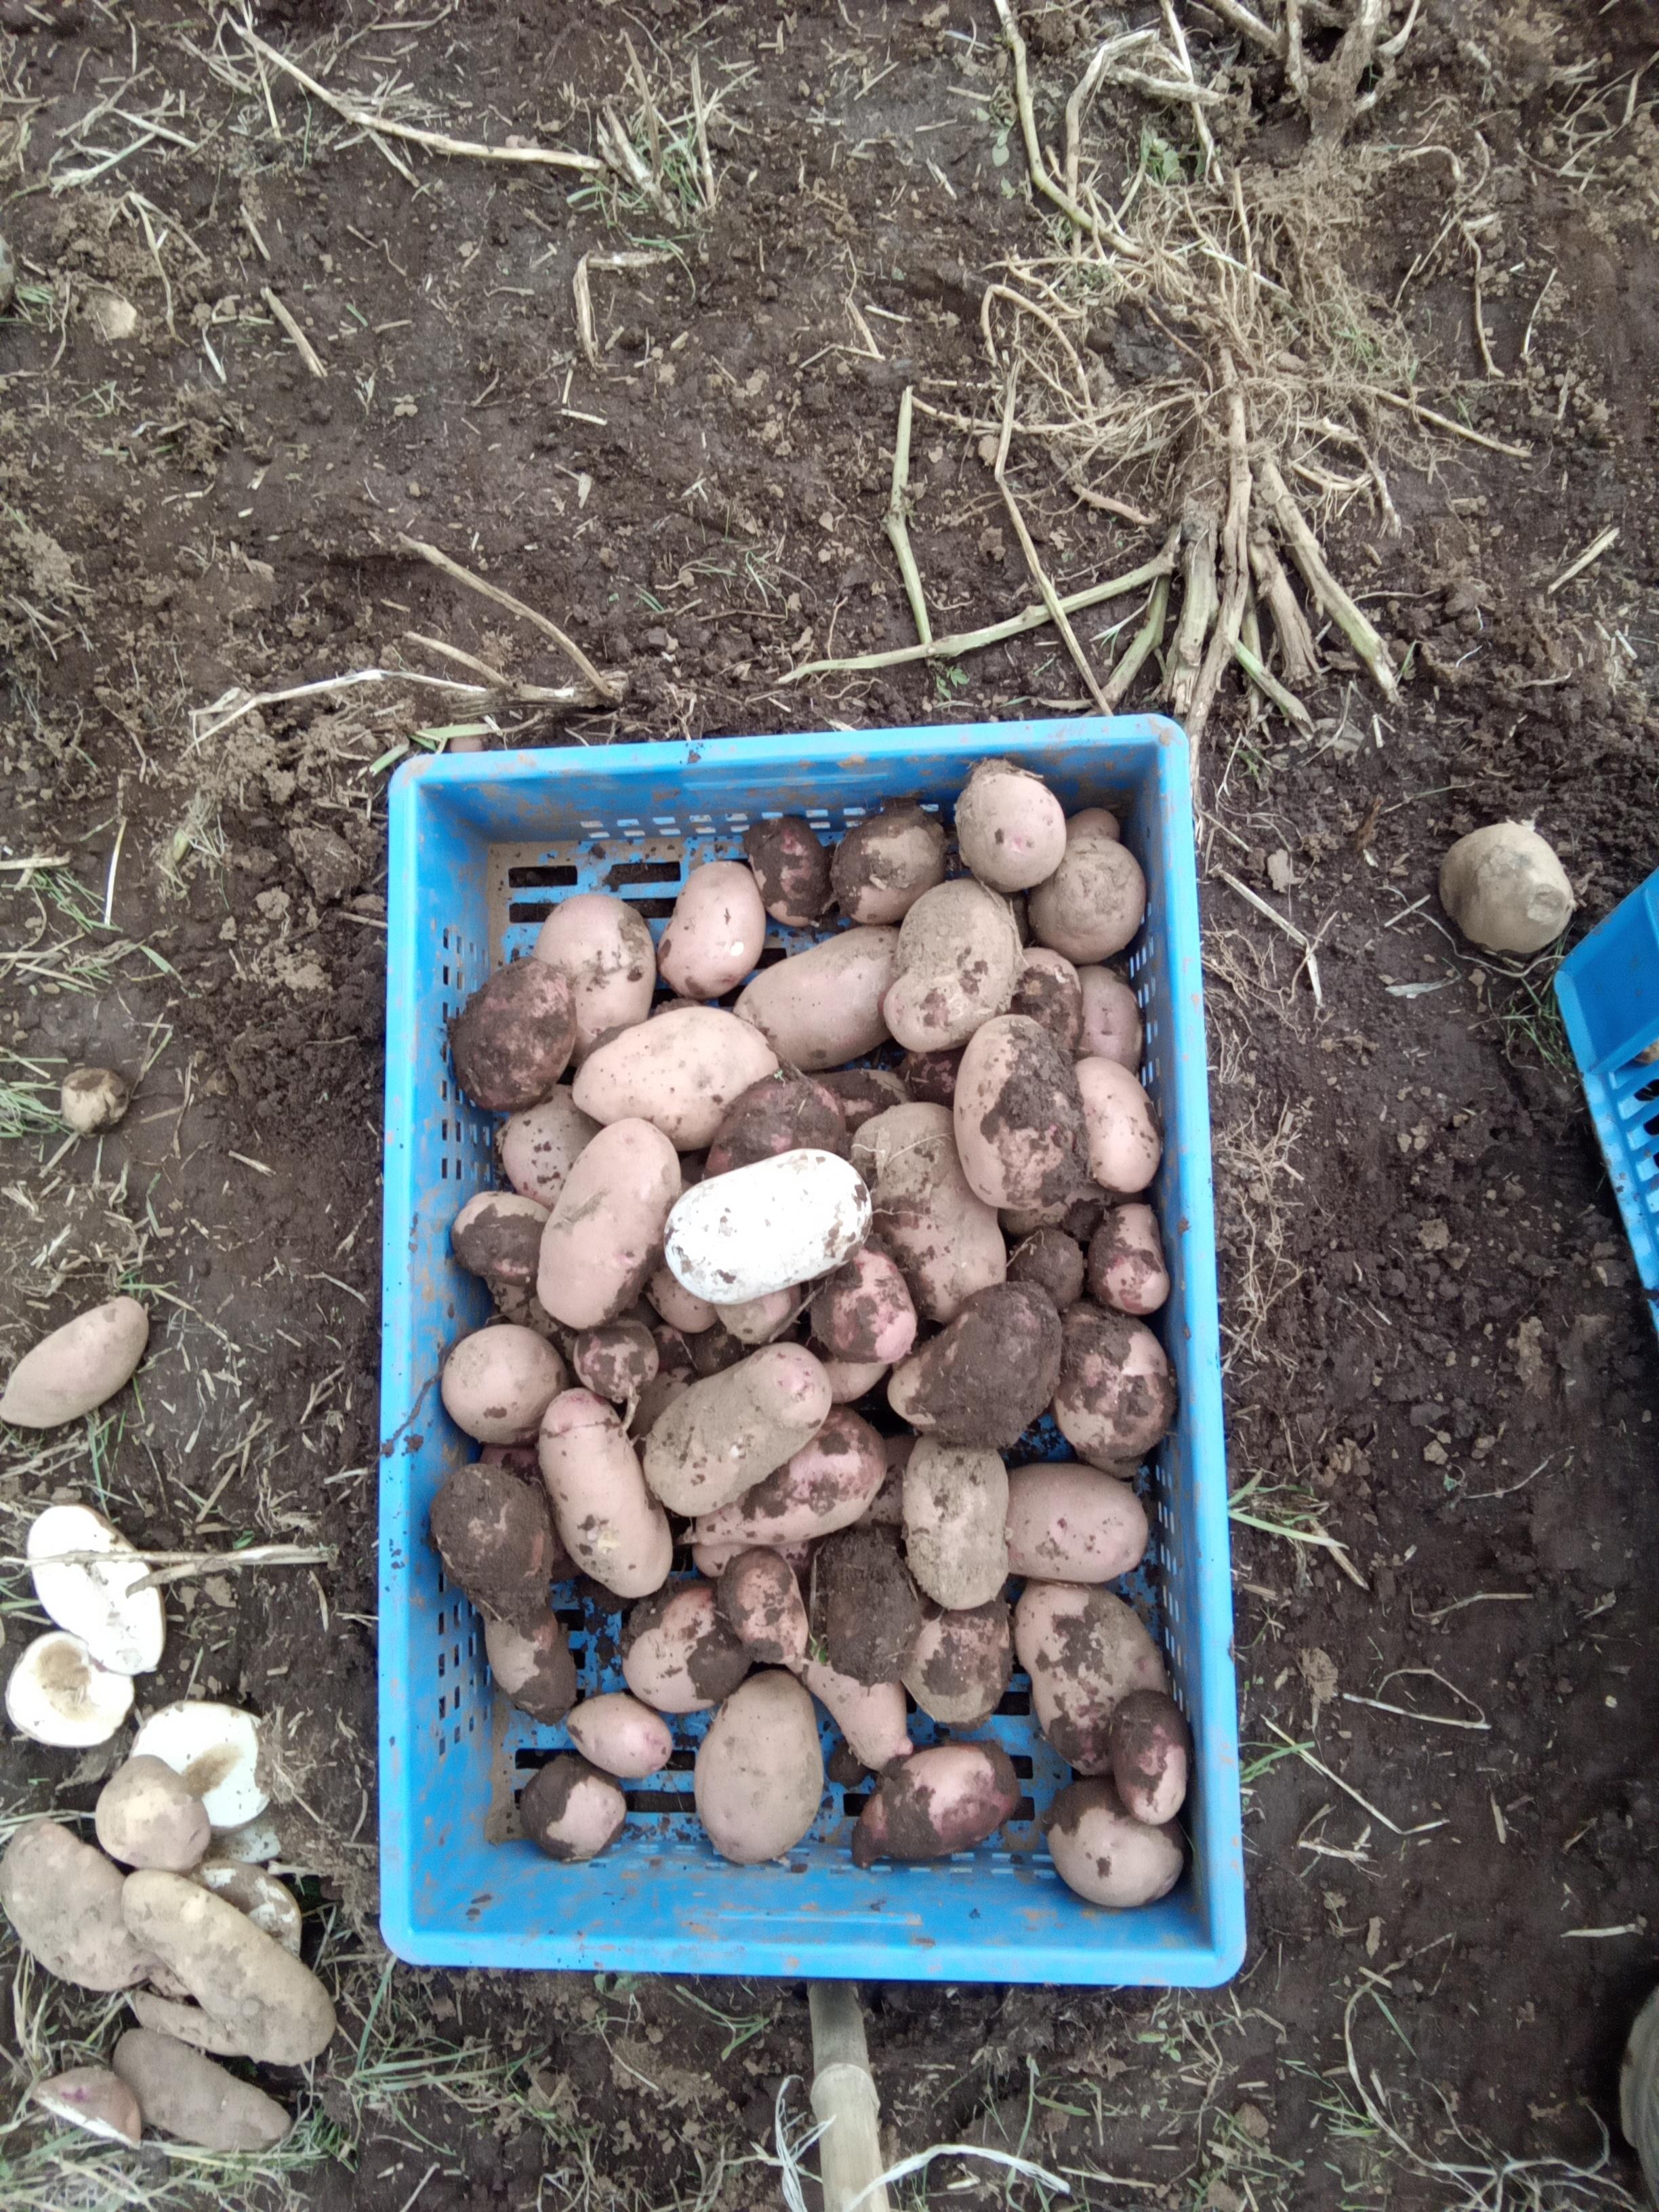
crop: potato
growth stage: harvest
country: Kenya
